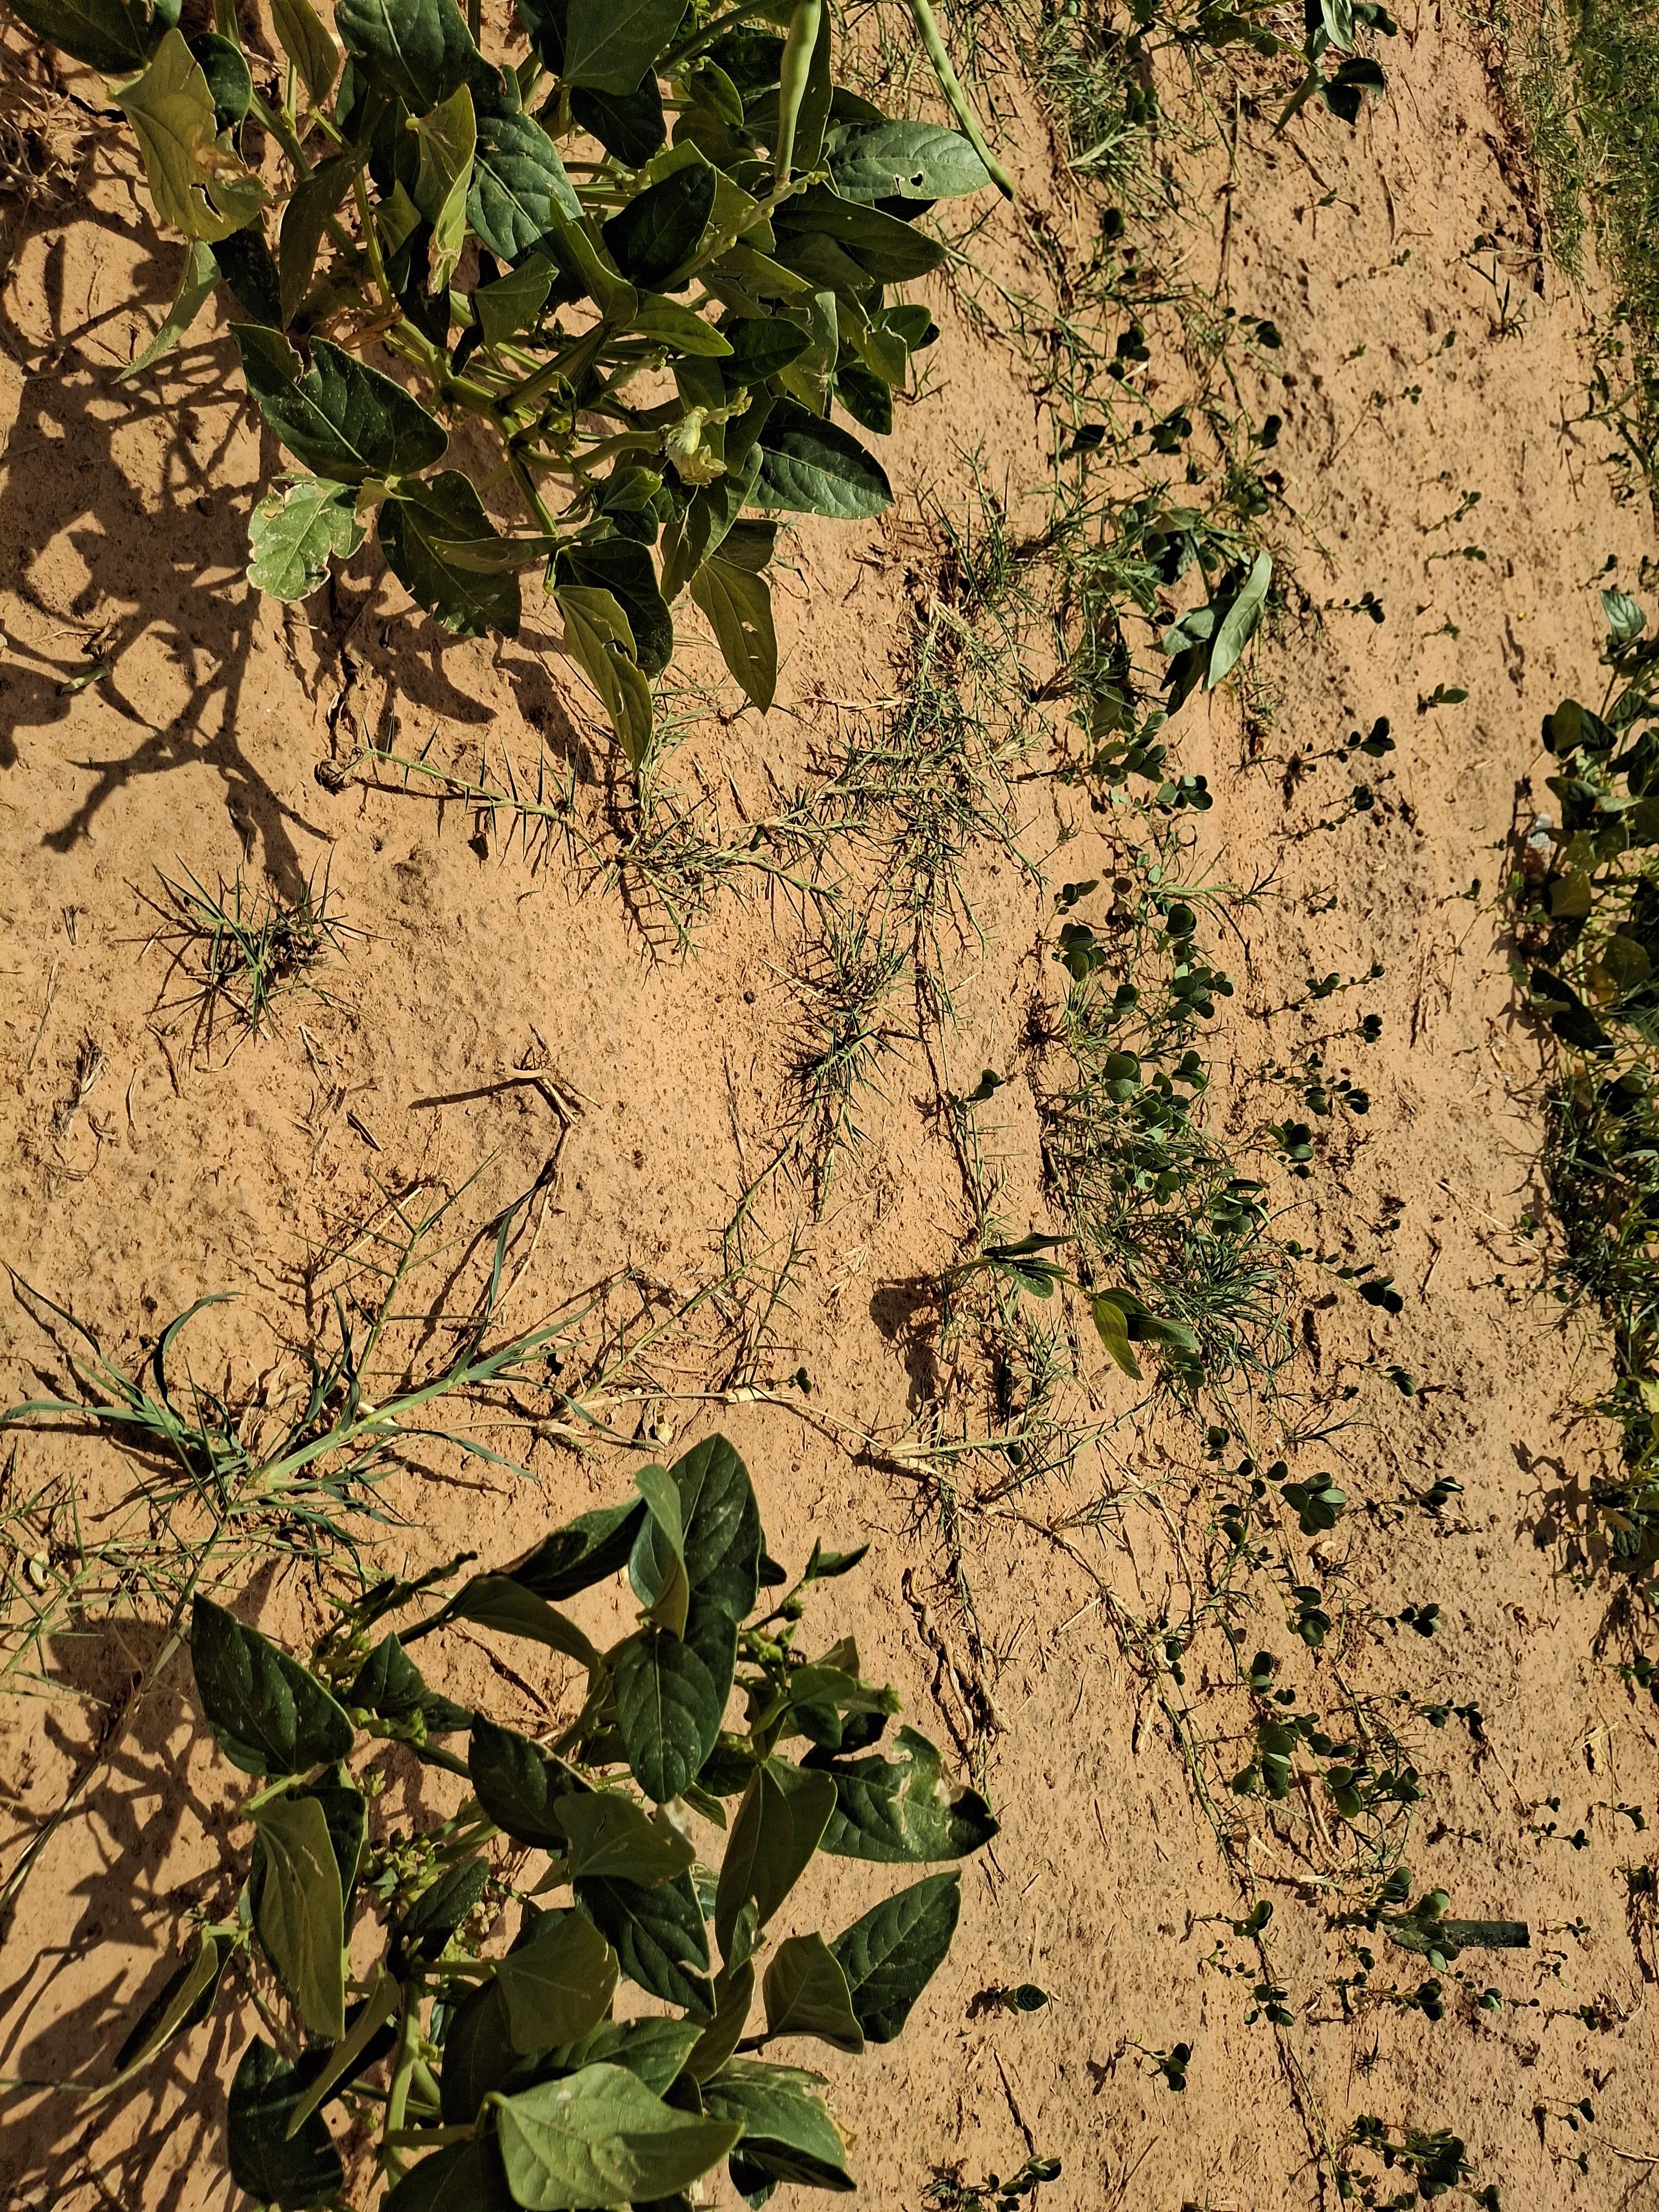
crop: cowpea
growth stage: harvest maturity
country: Nigeria
